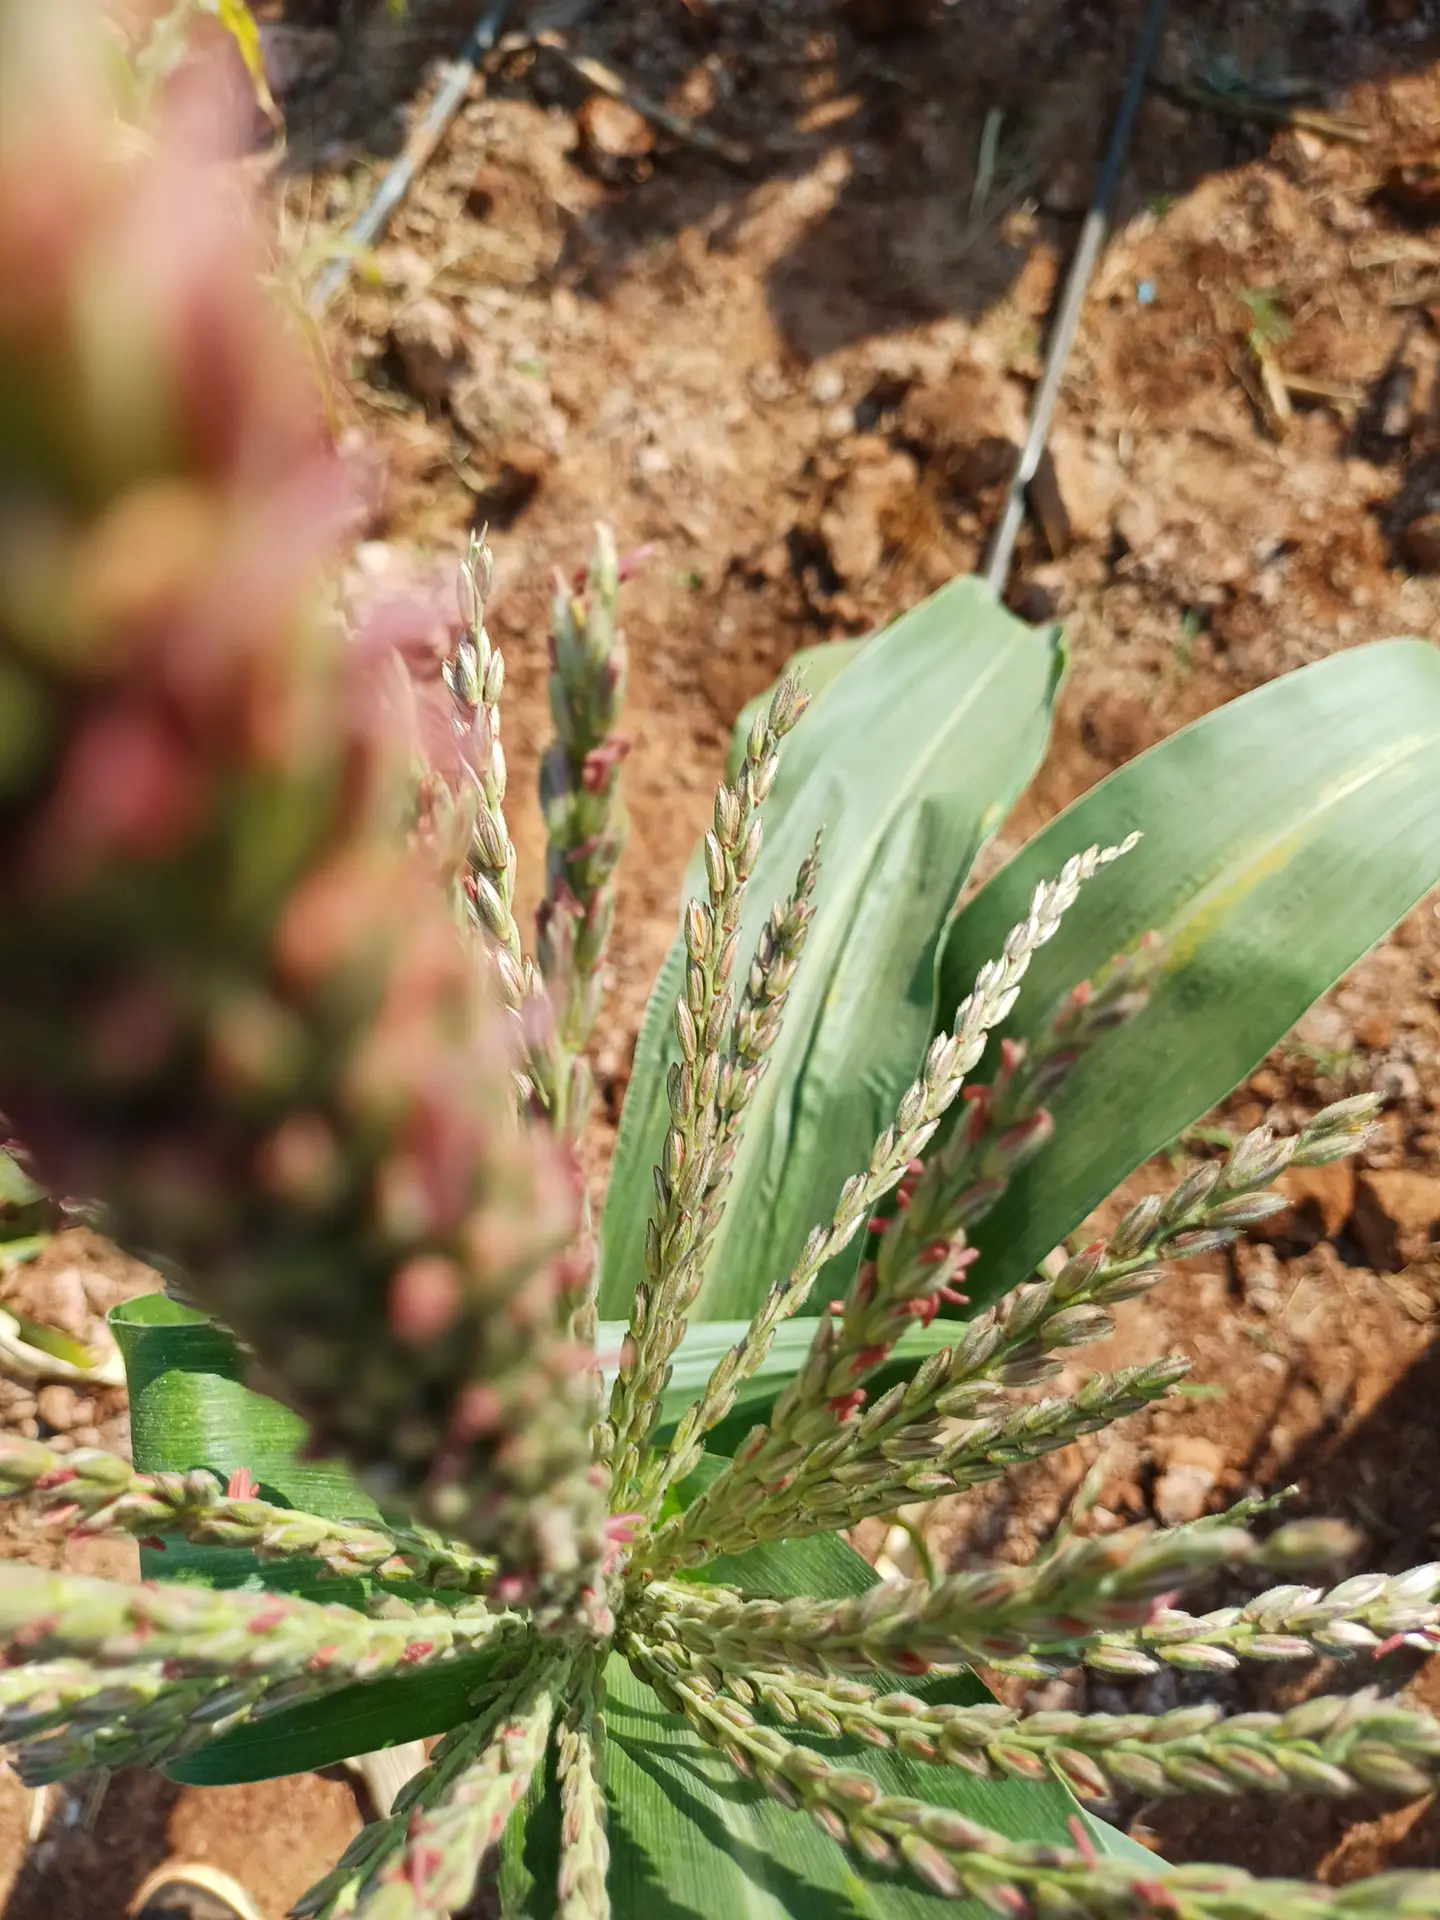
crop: maize
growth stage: flowering
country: Kenya
